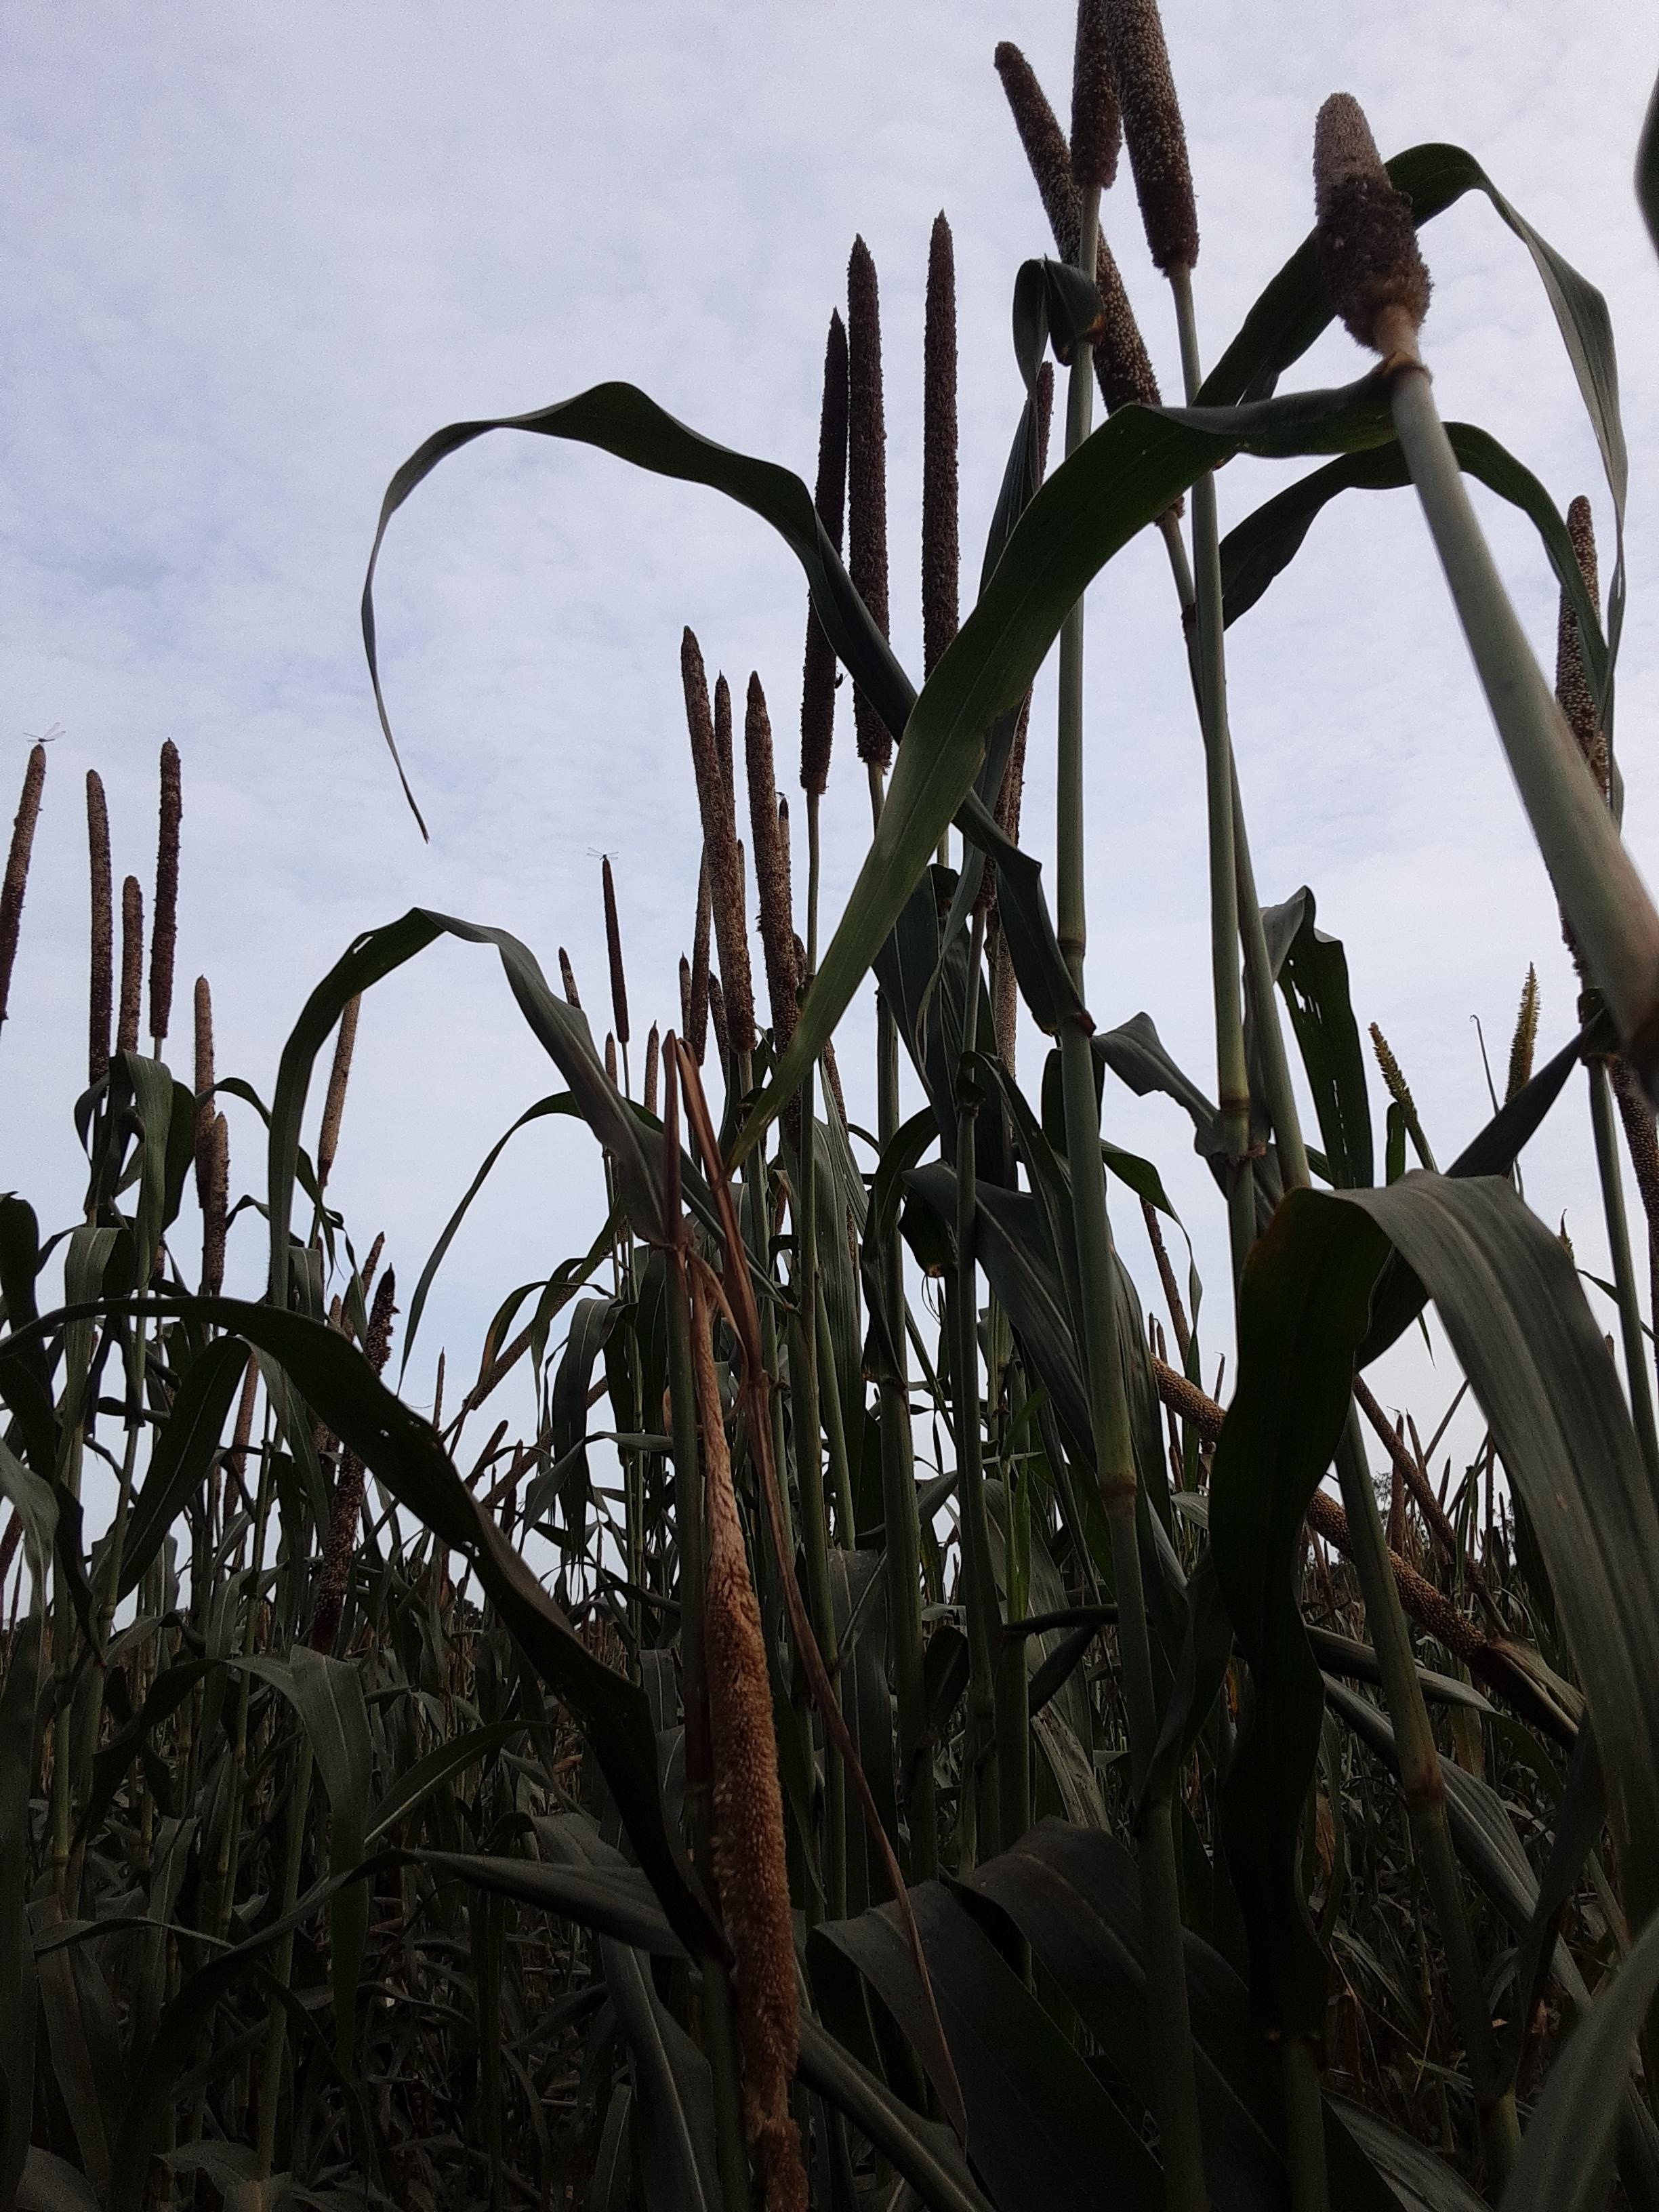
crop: pearl millet
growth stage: filling grain
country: Senegal
